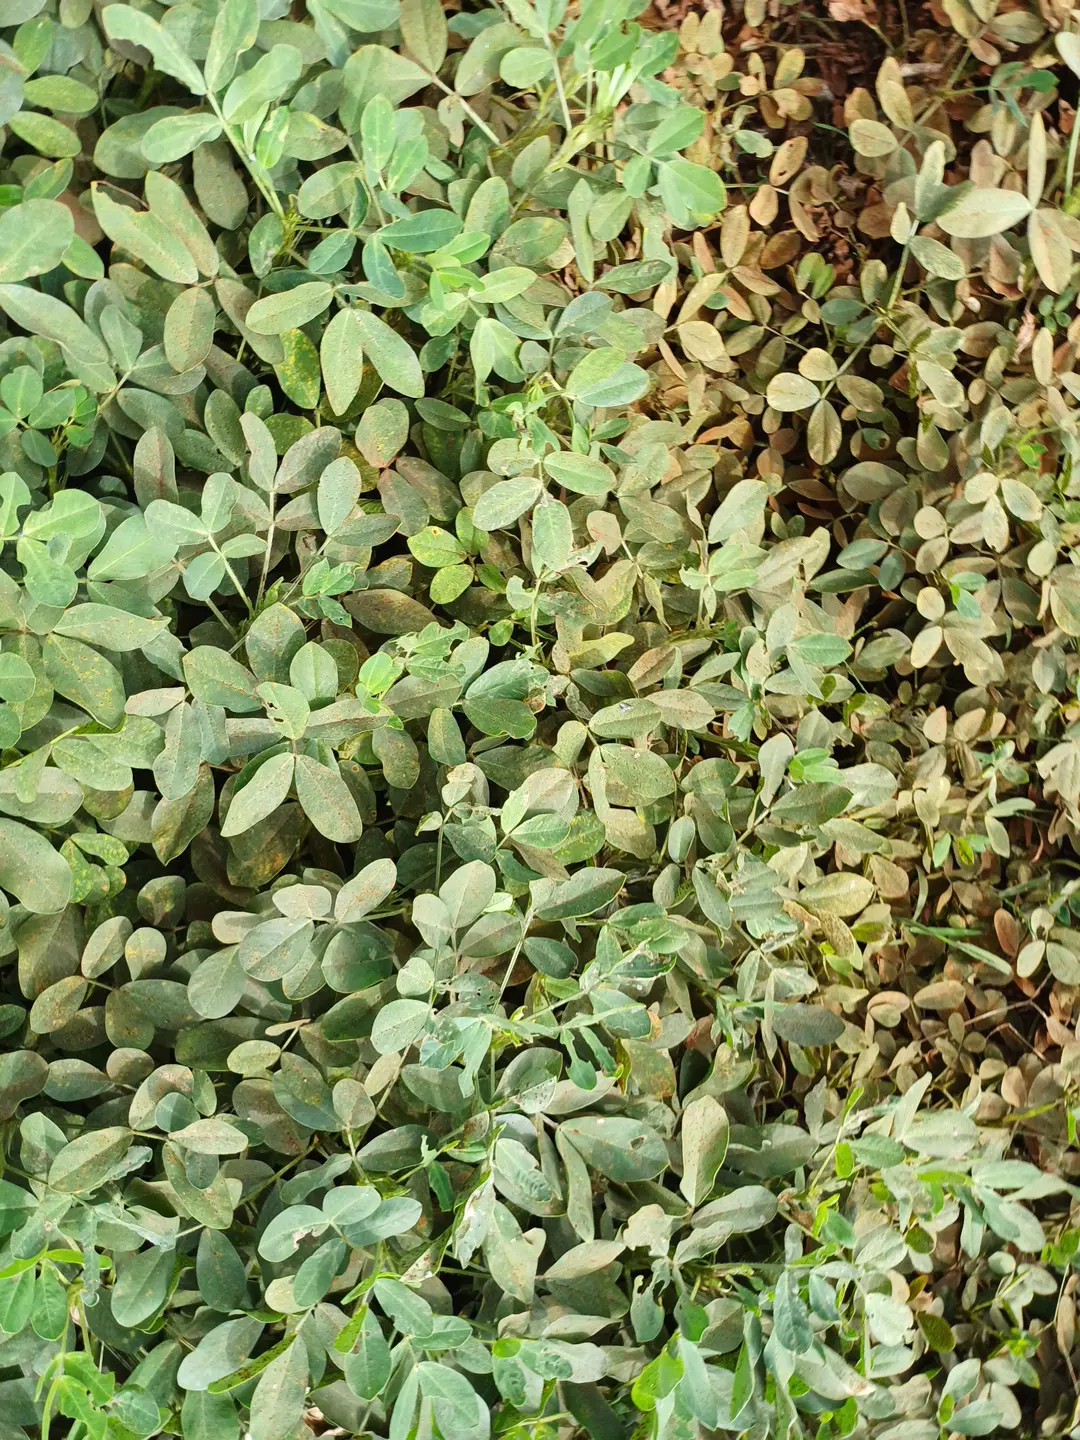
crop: groundnut
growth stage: pegging
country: Kenya
